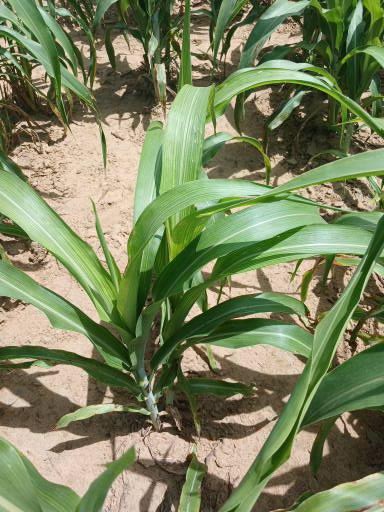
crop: sorghum
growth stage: vegetative
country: Senegal
